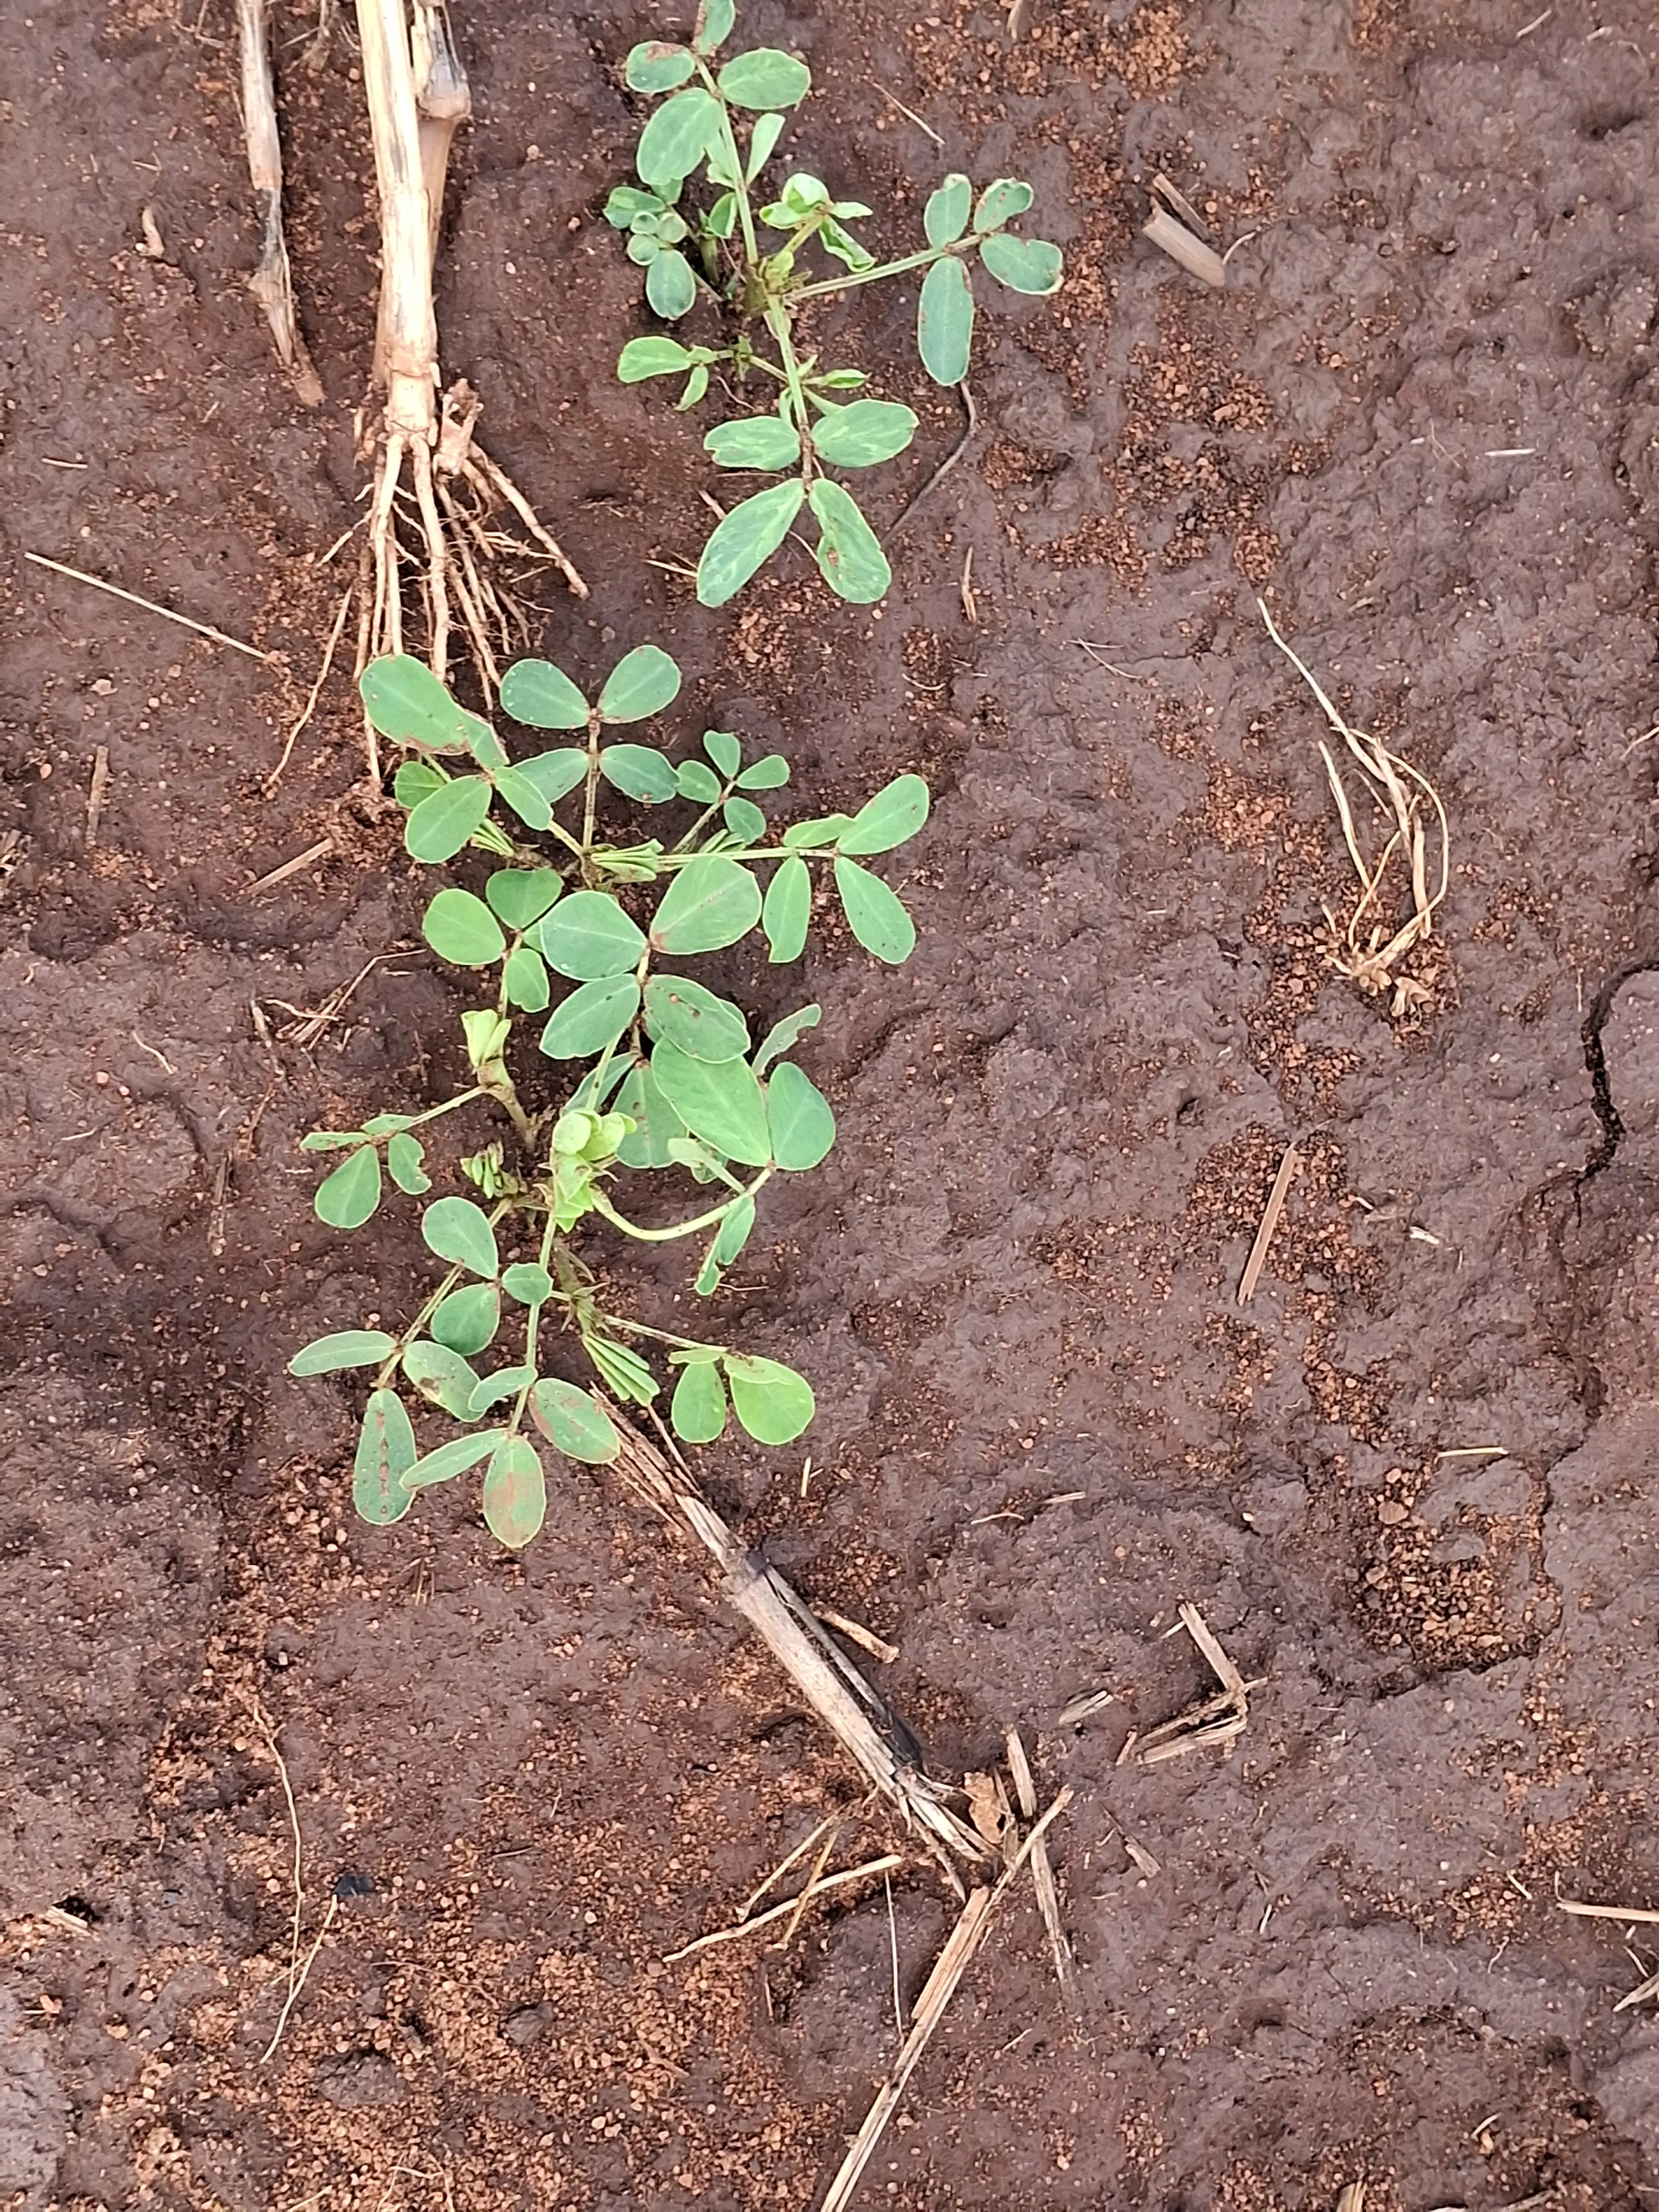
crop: groundnut
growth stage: vegetative
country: Kenya
